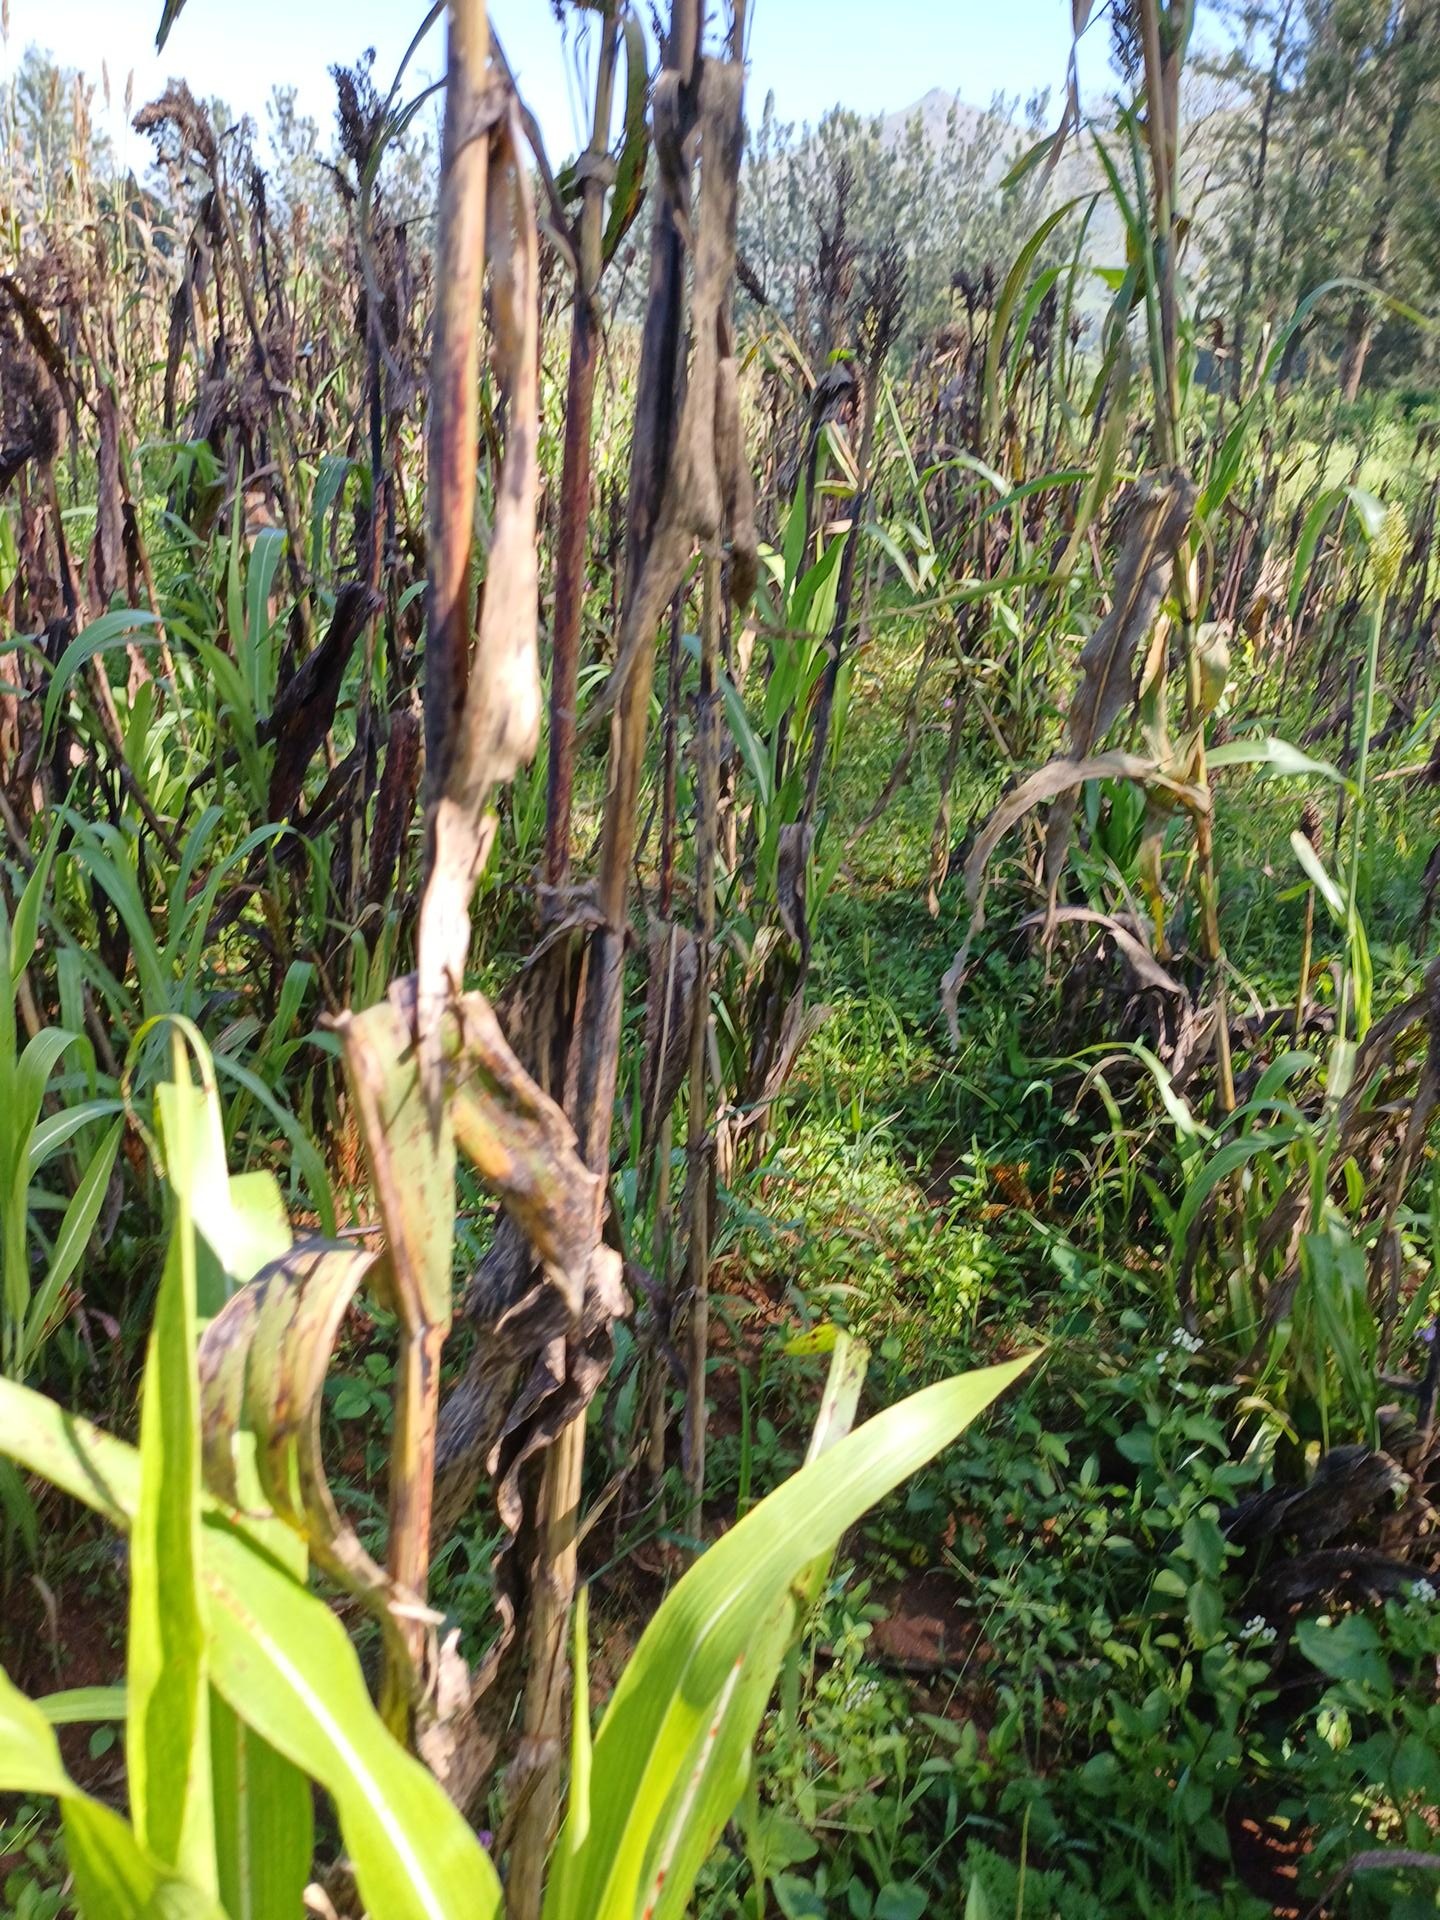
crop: sorghum
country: Kenya
